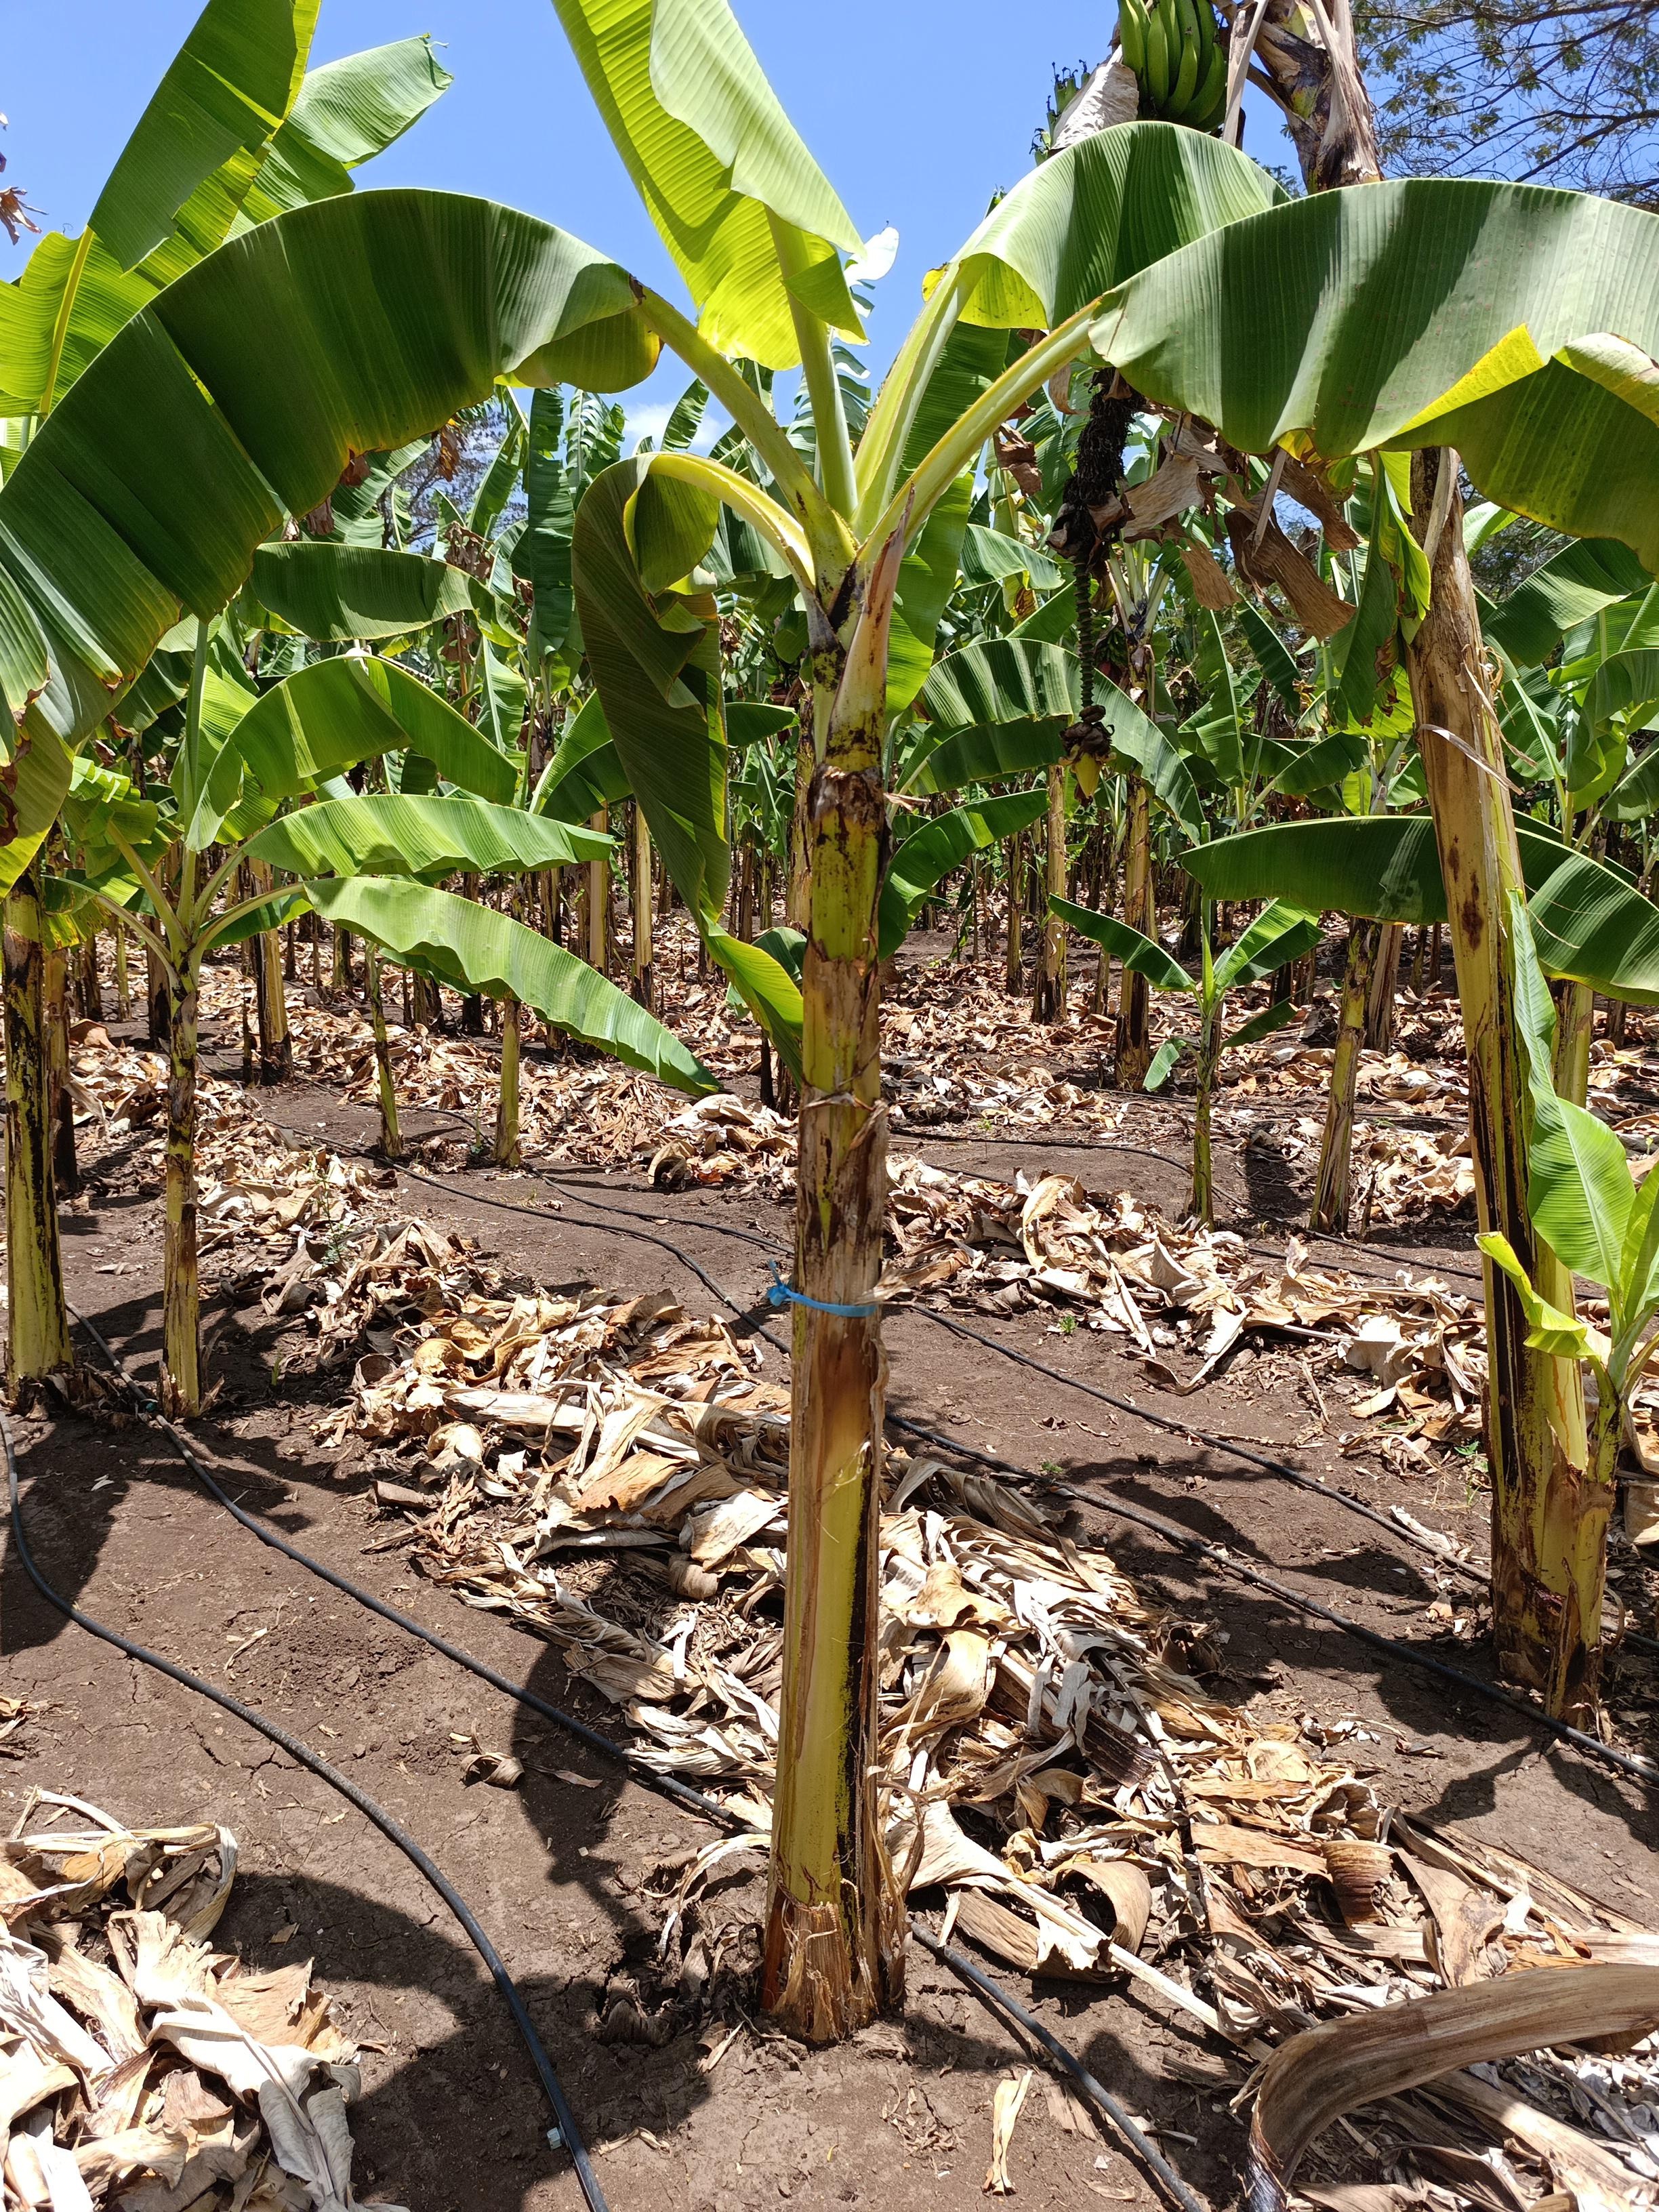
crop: banana
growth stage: vegetative
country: Tanzania
